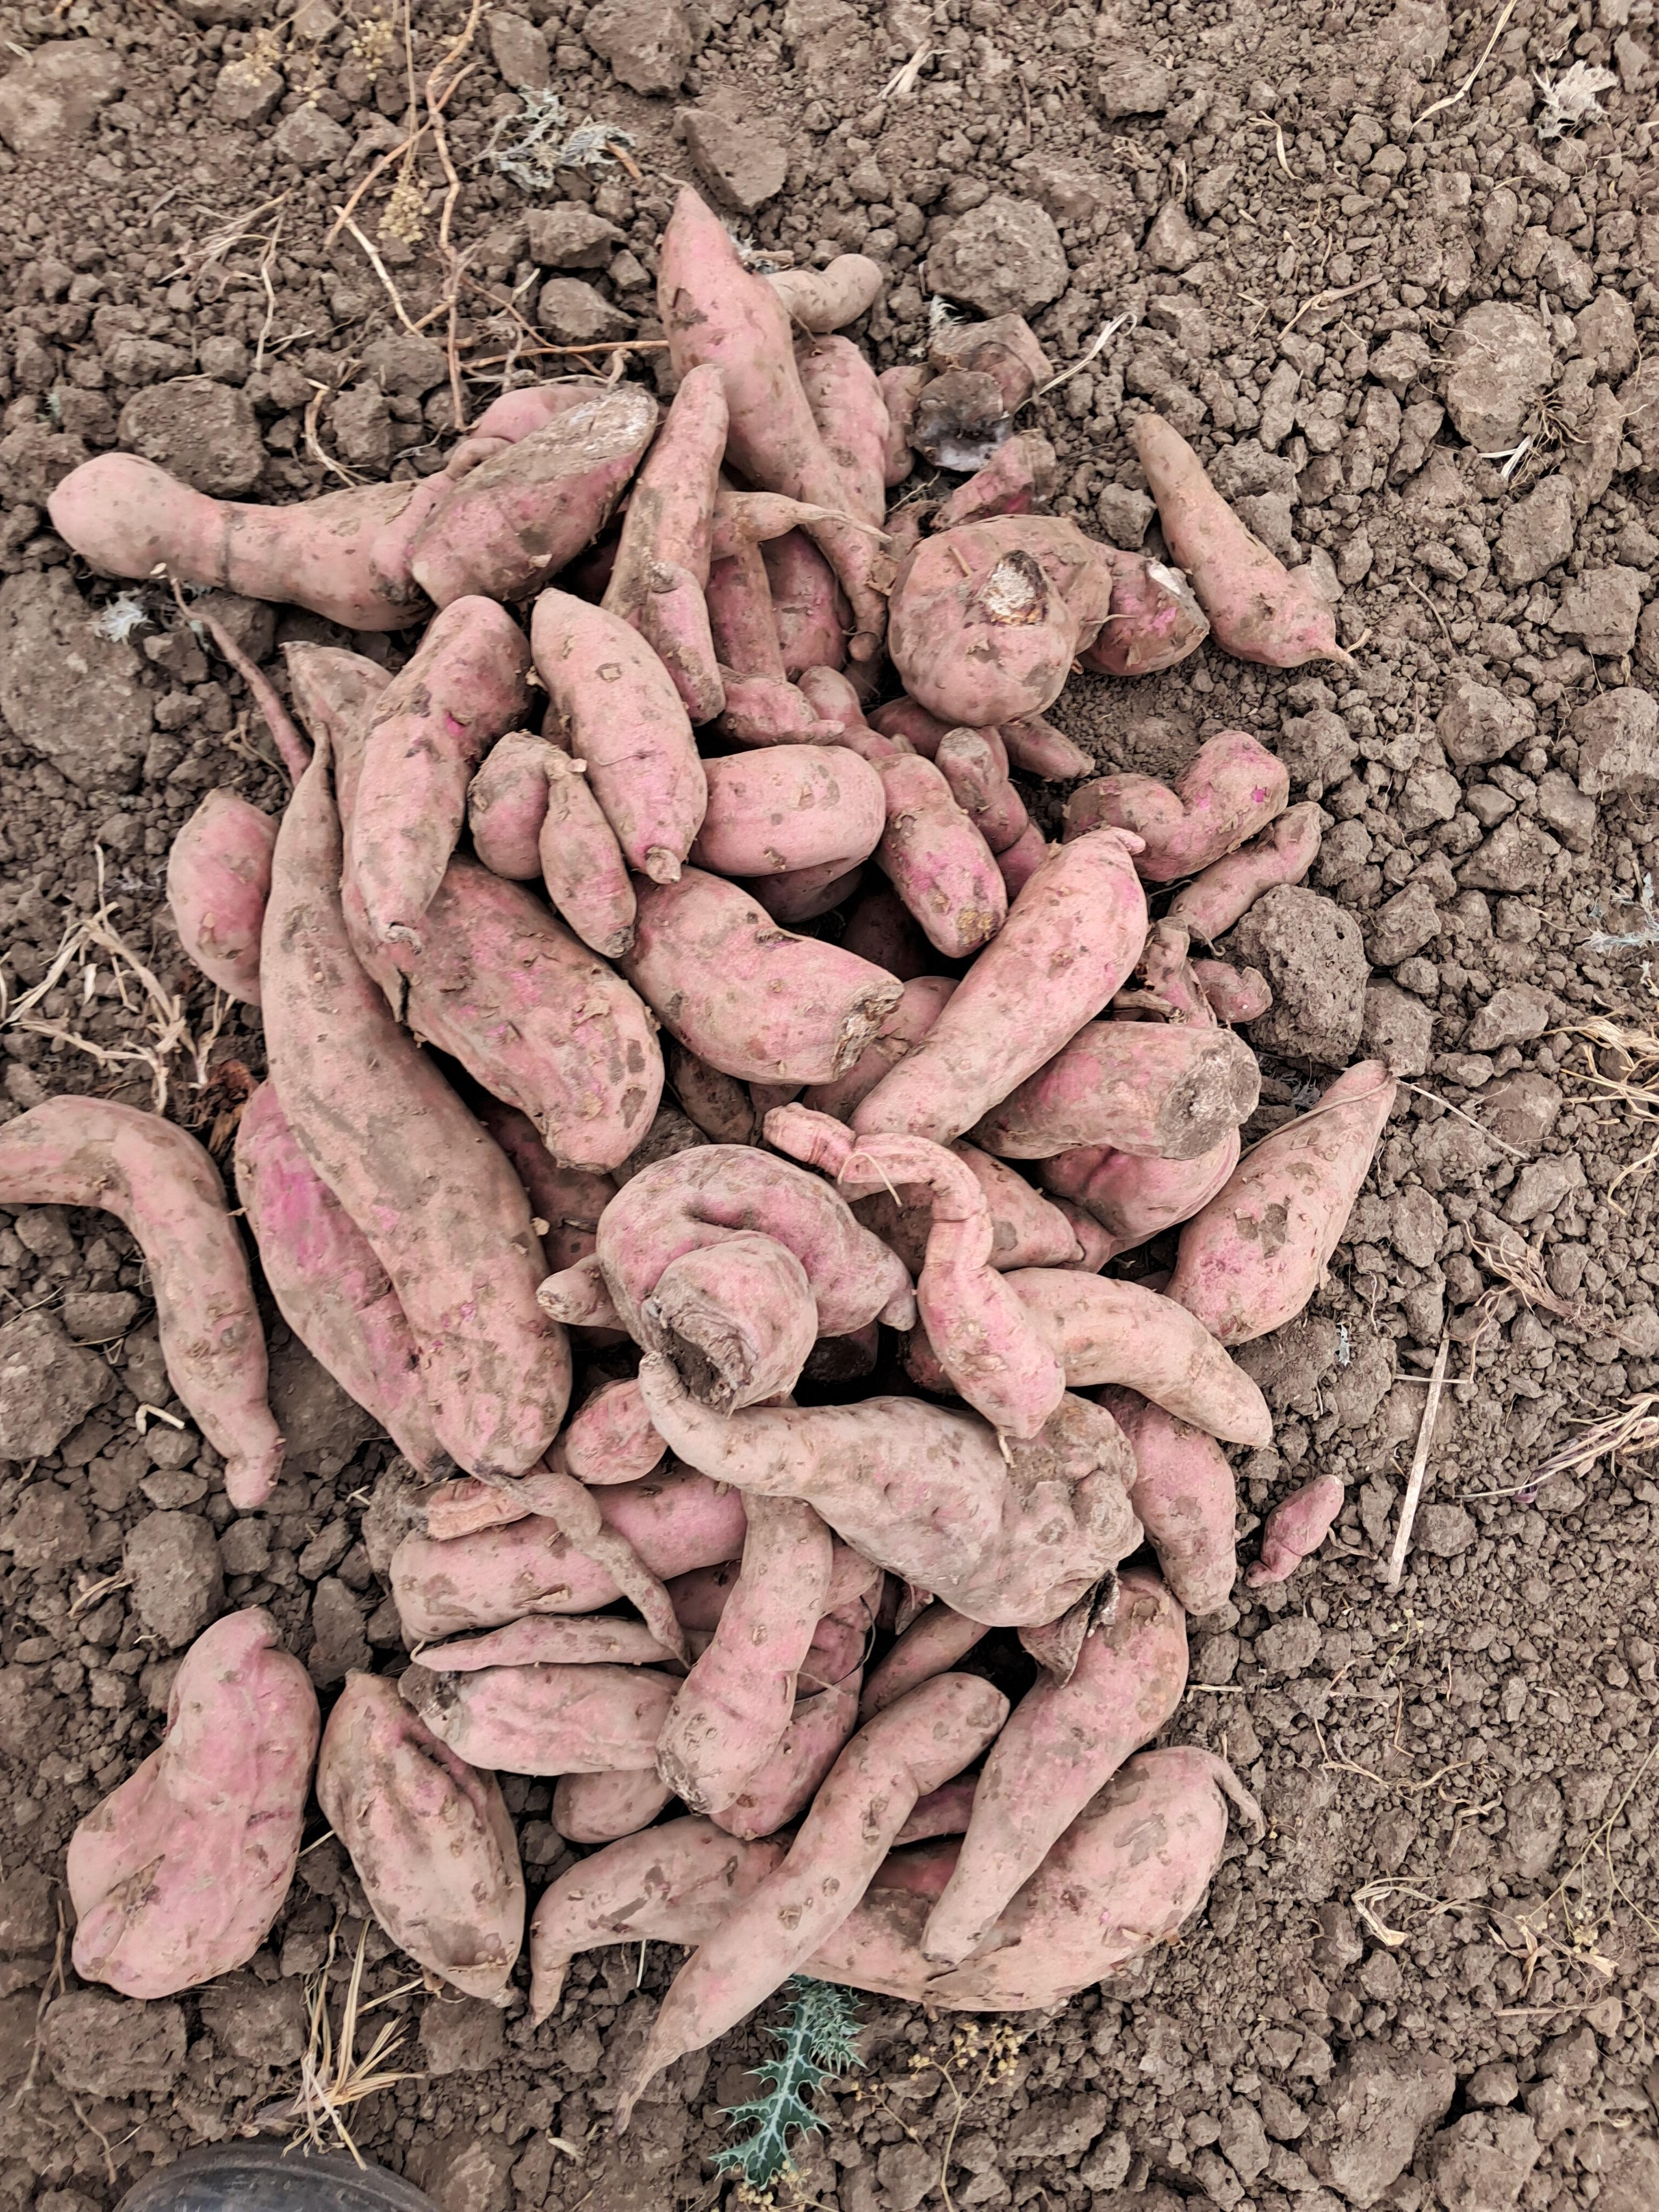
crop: sweet potato
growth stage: harvest maturity
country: Tanzania
